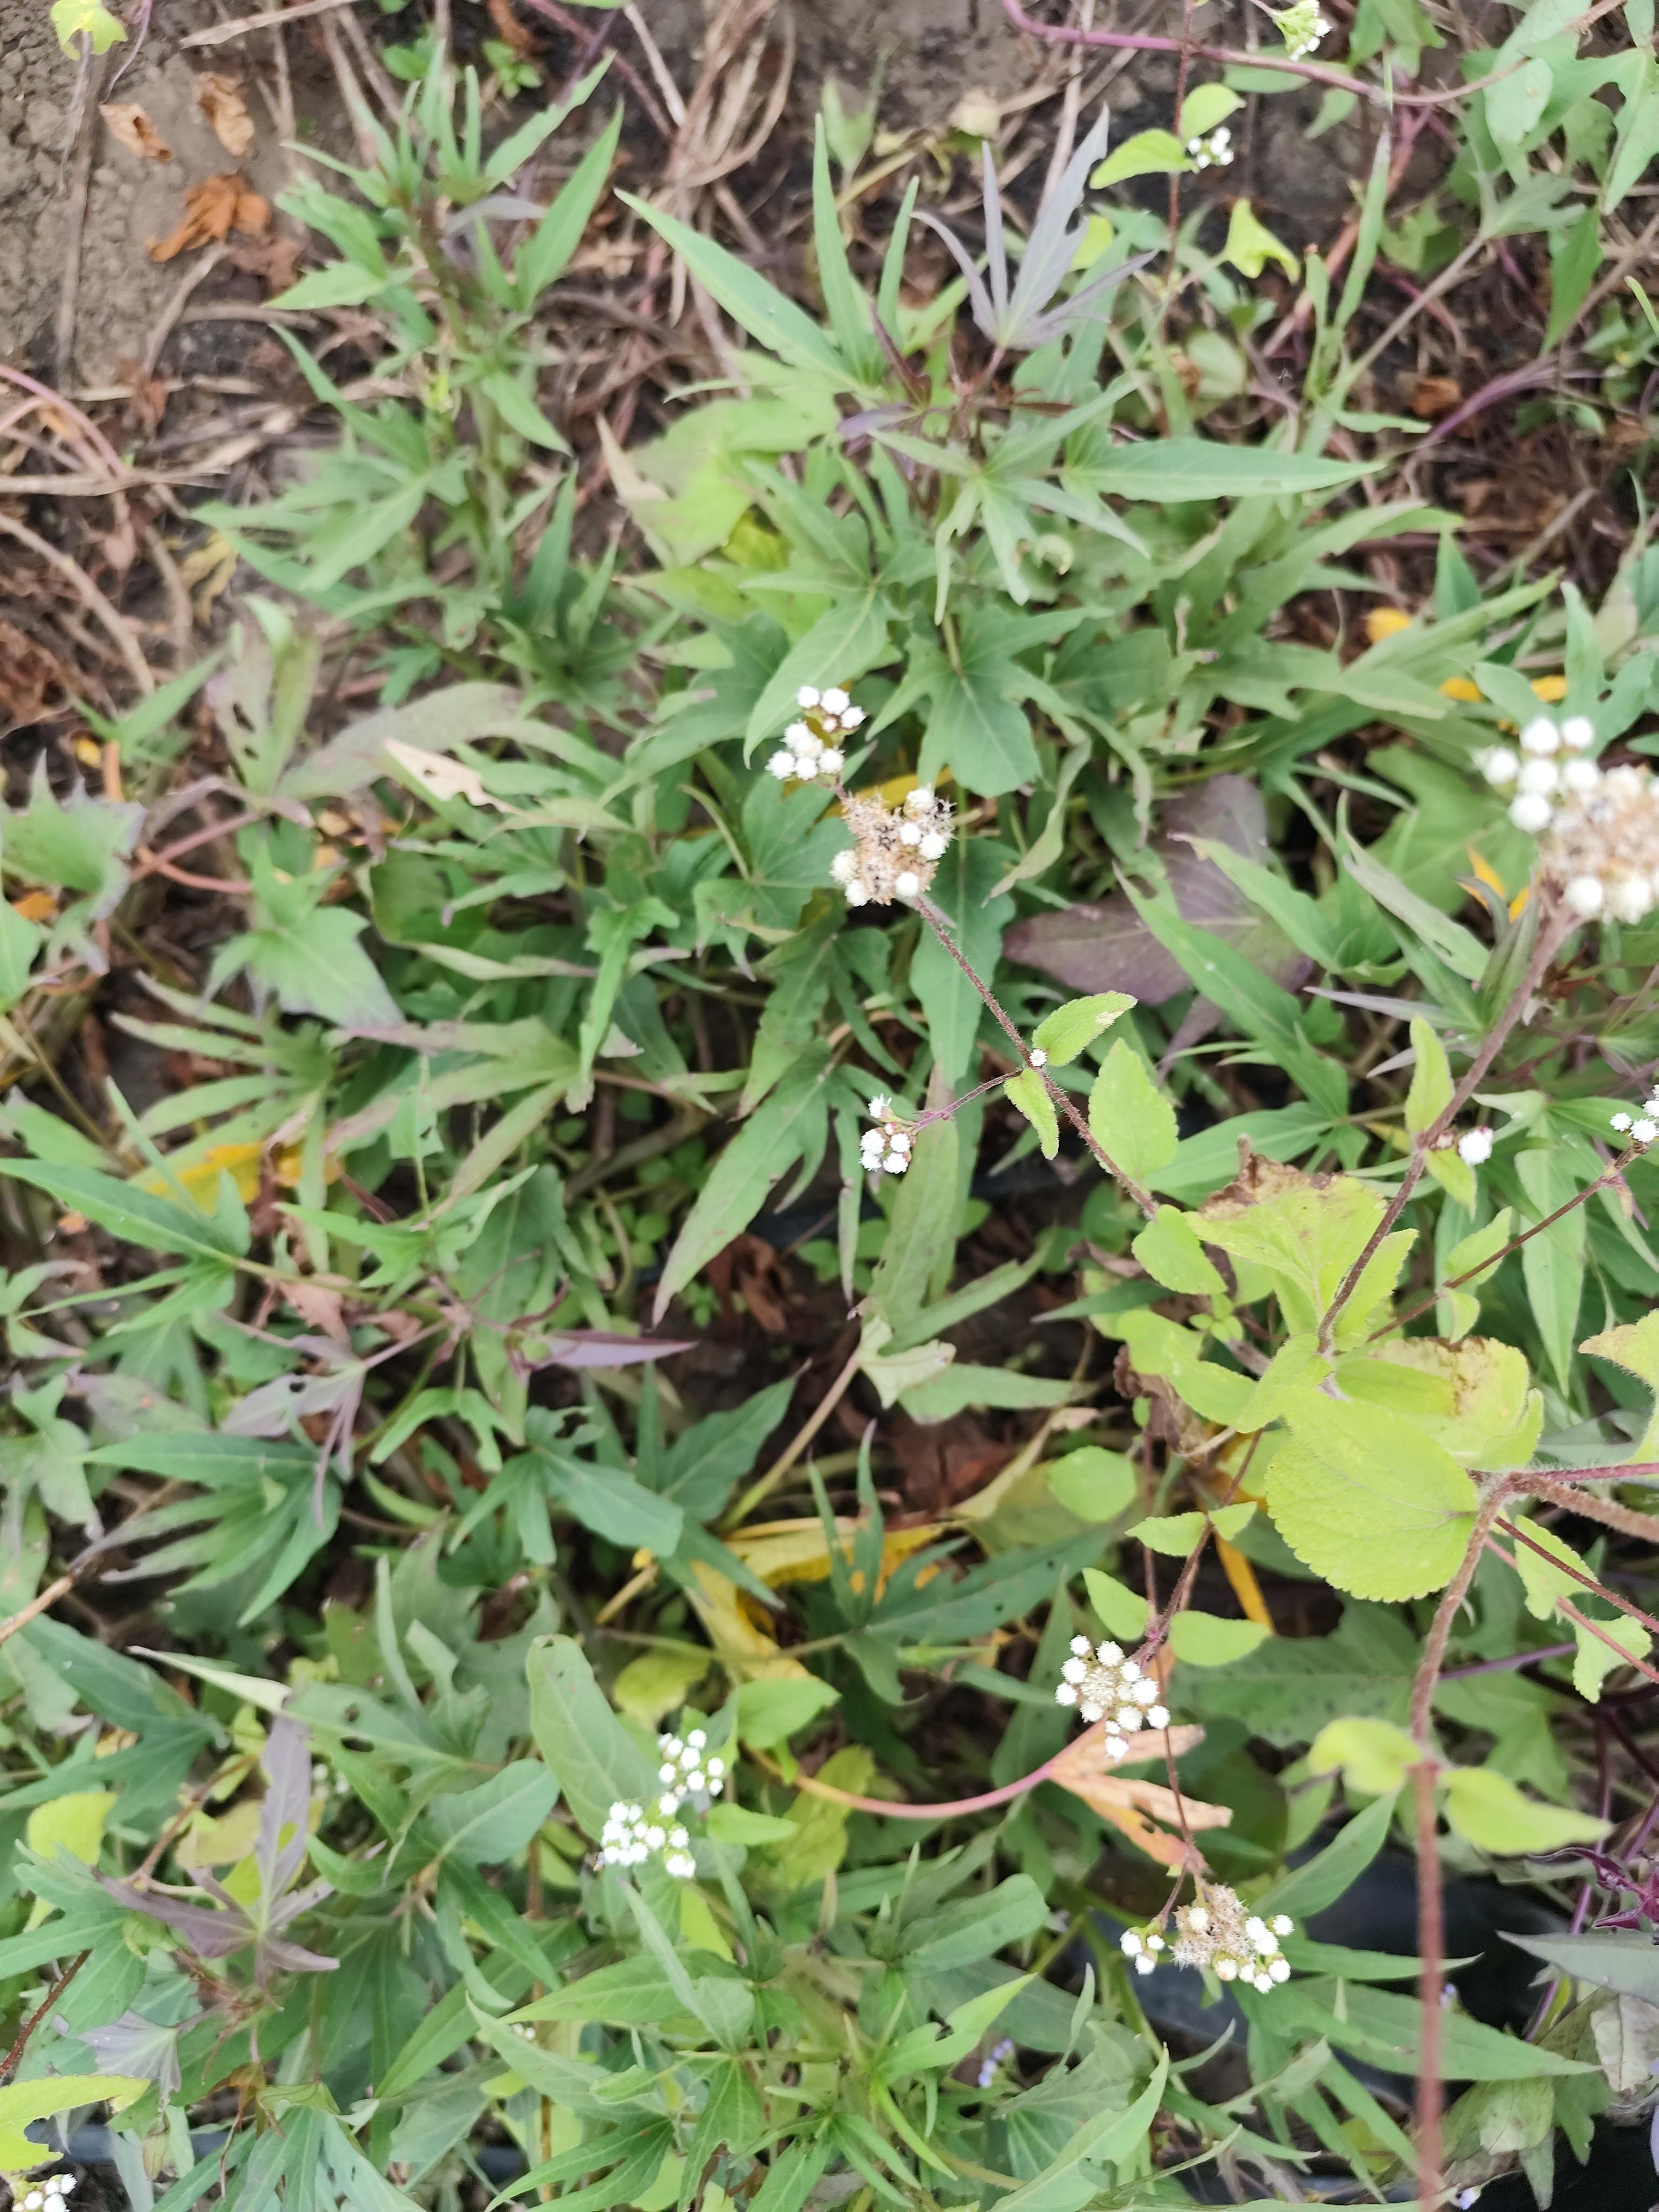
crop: sweet potato
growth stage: flowering
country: Tanzania
